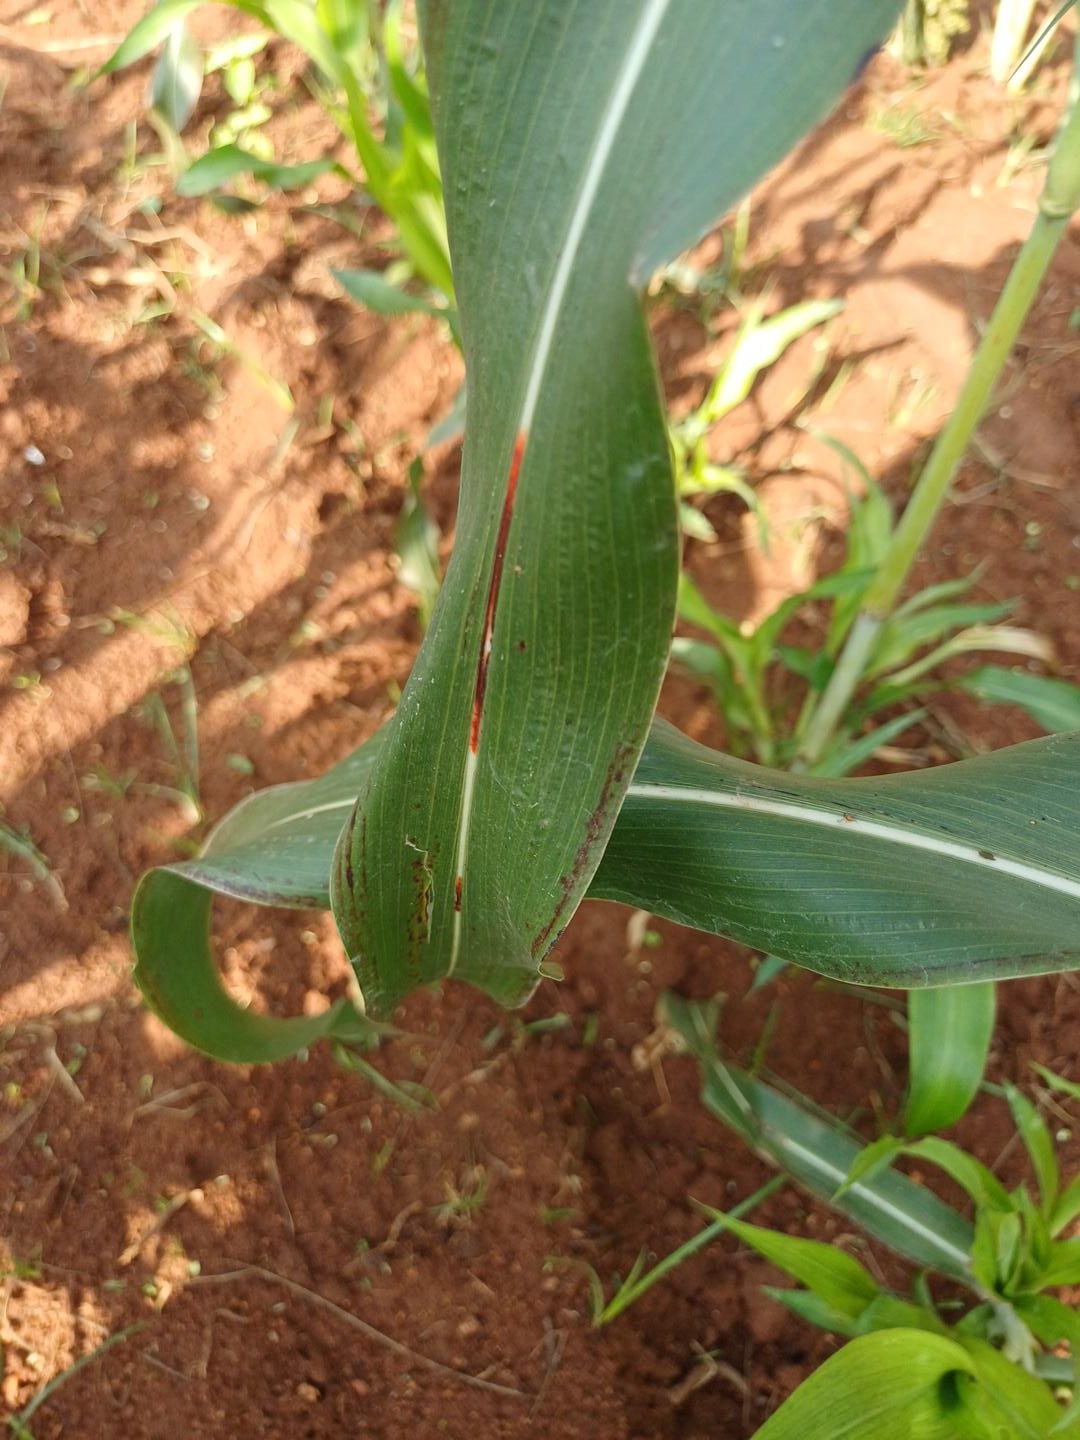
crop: sorghum
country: Kenya
